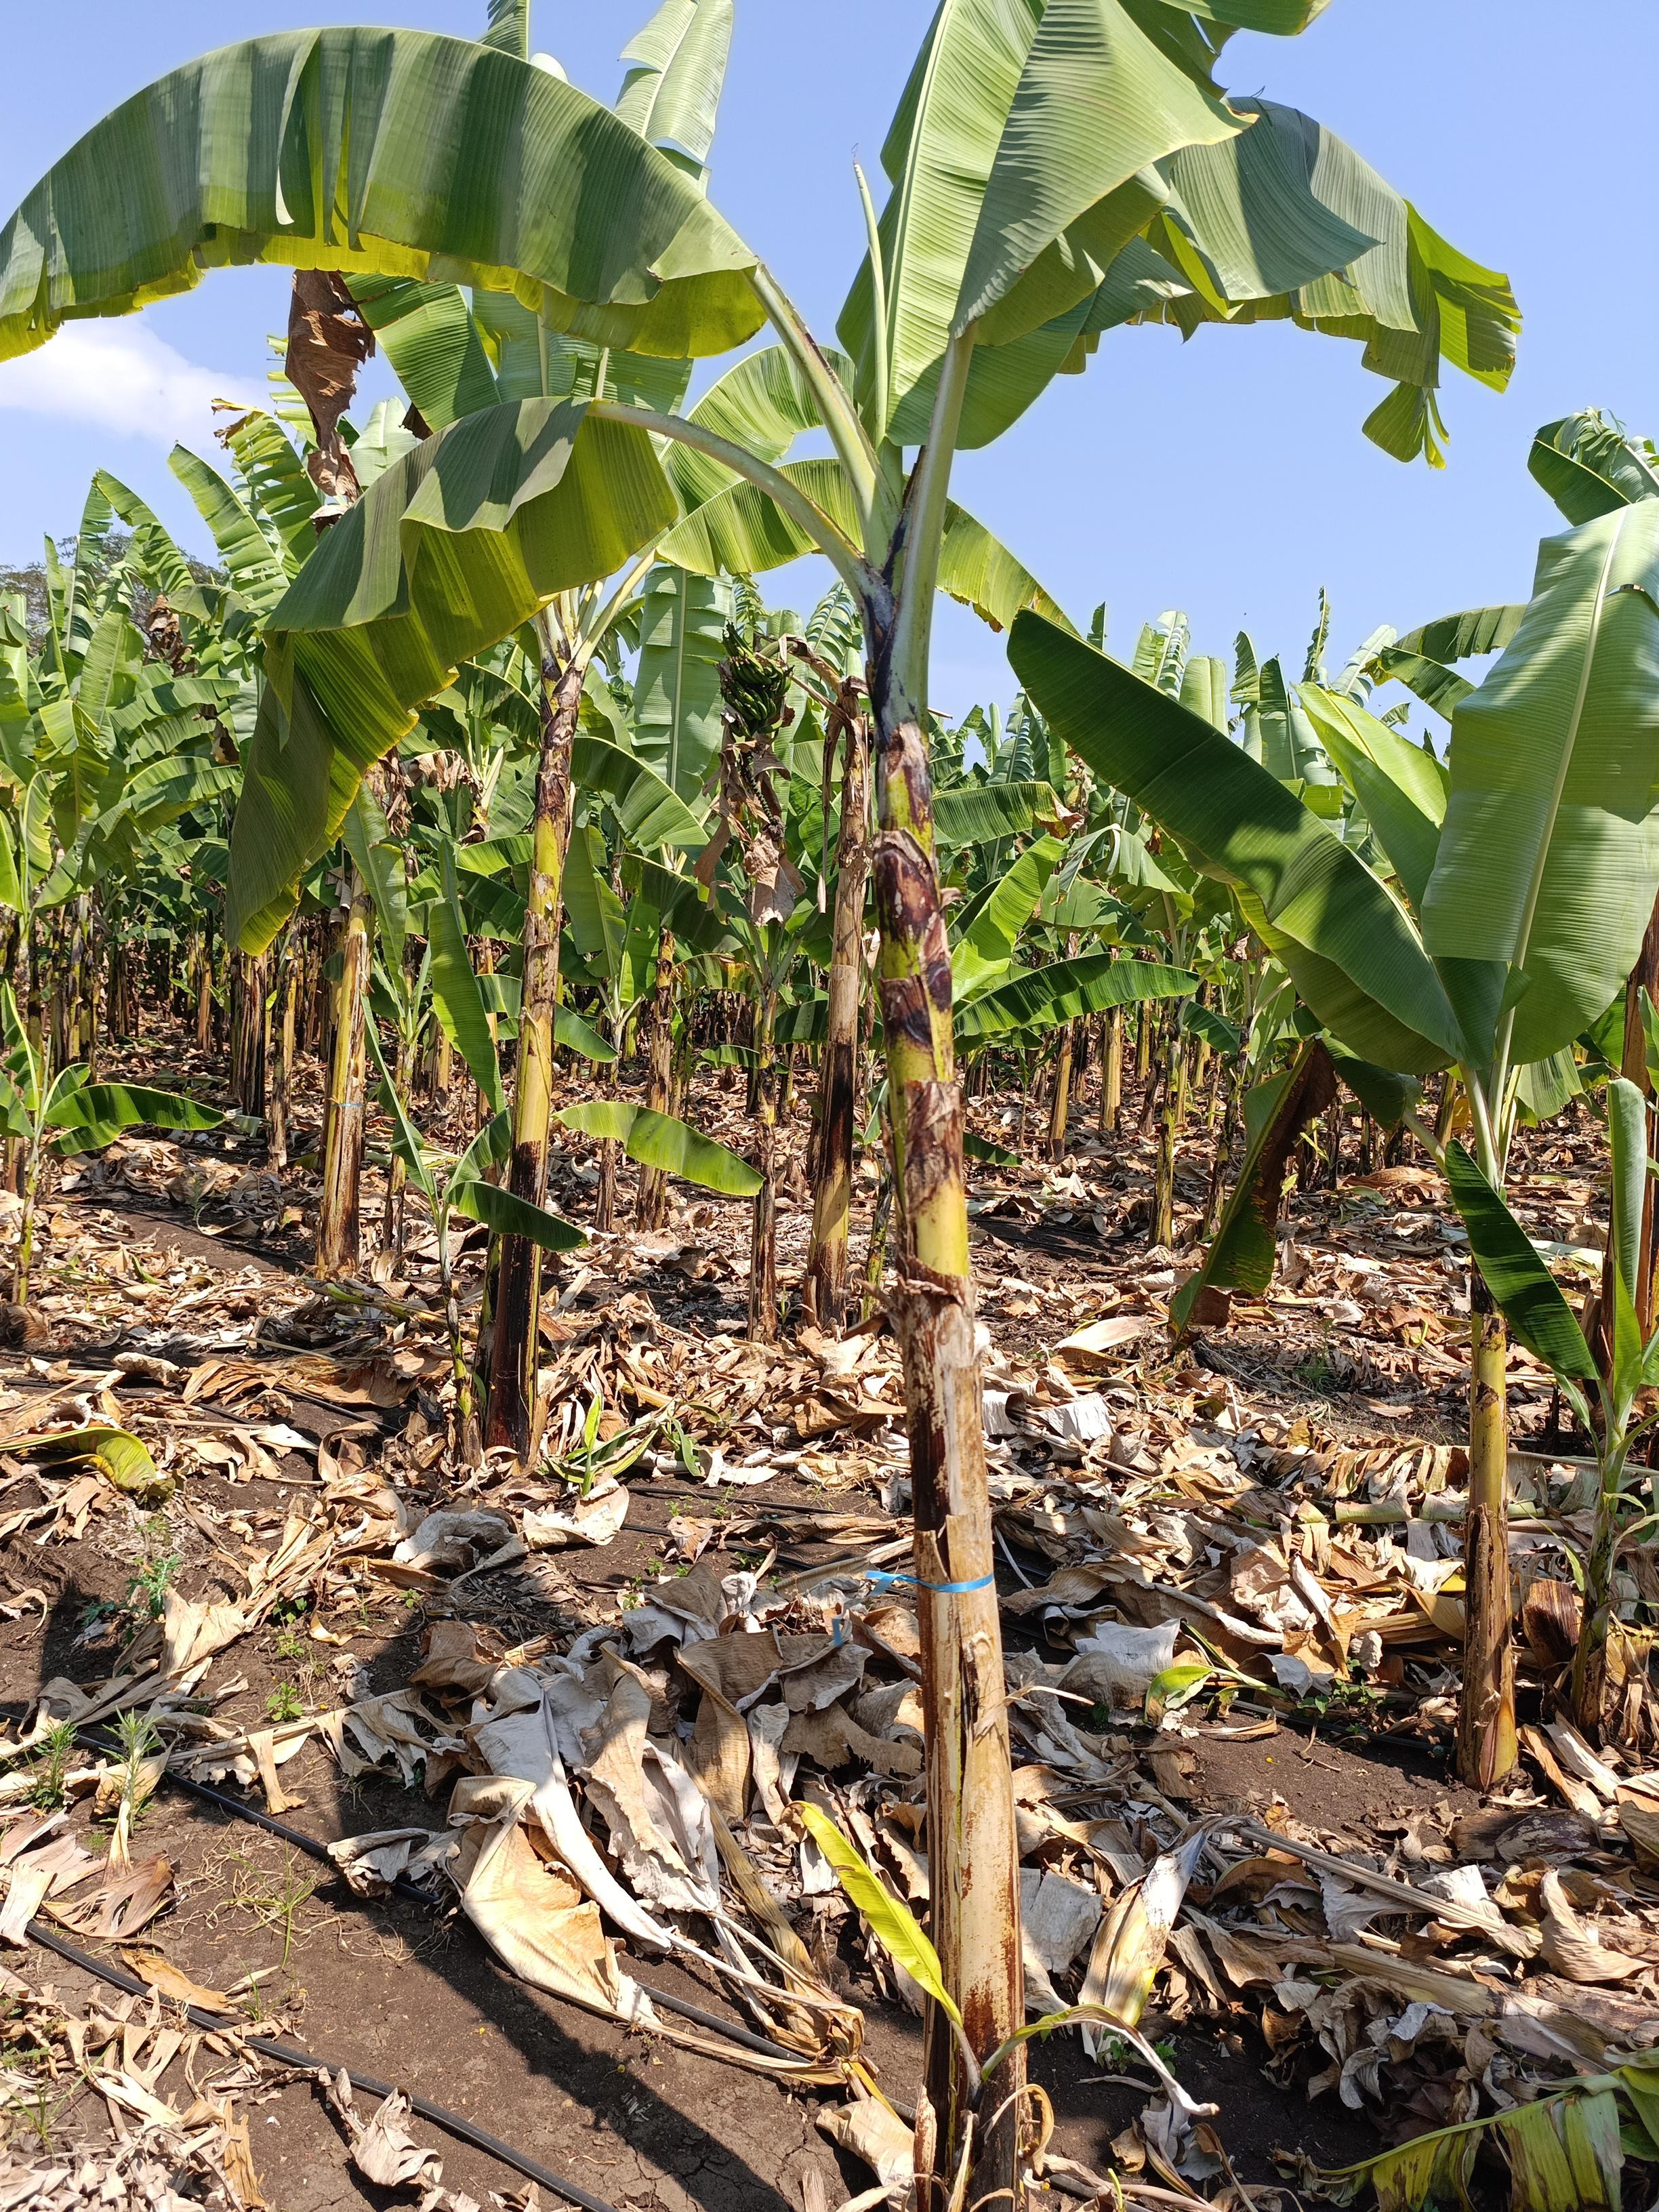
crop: banana
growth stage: vegetative
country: Tanzania
